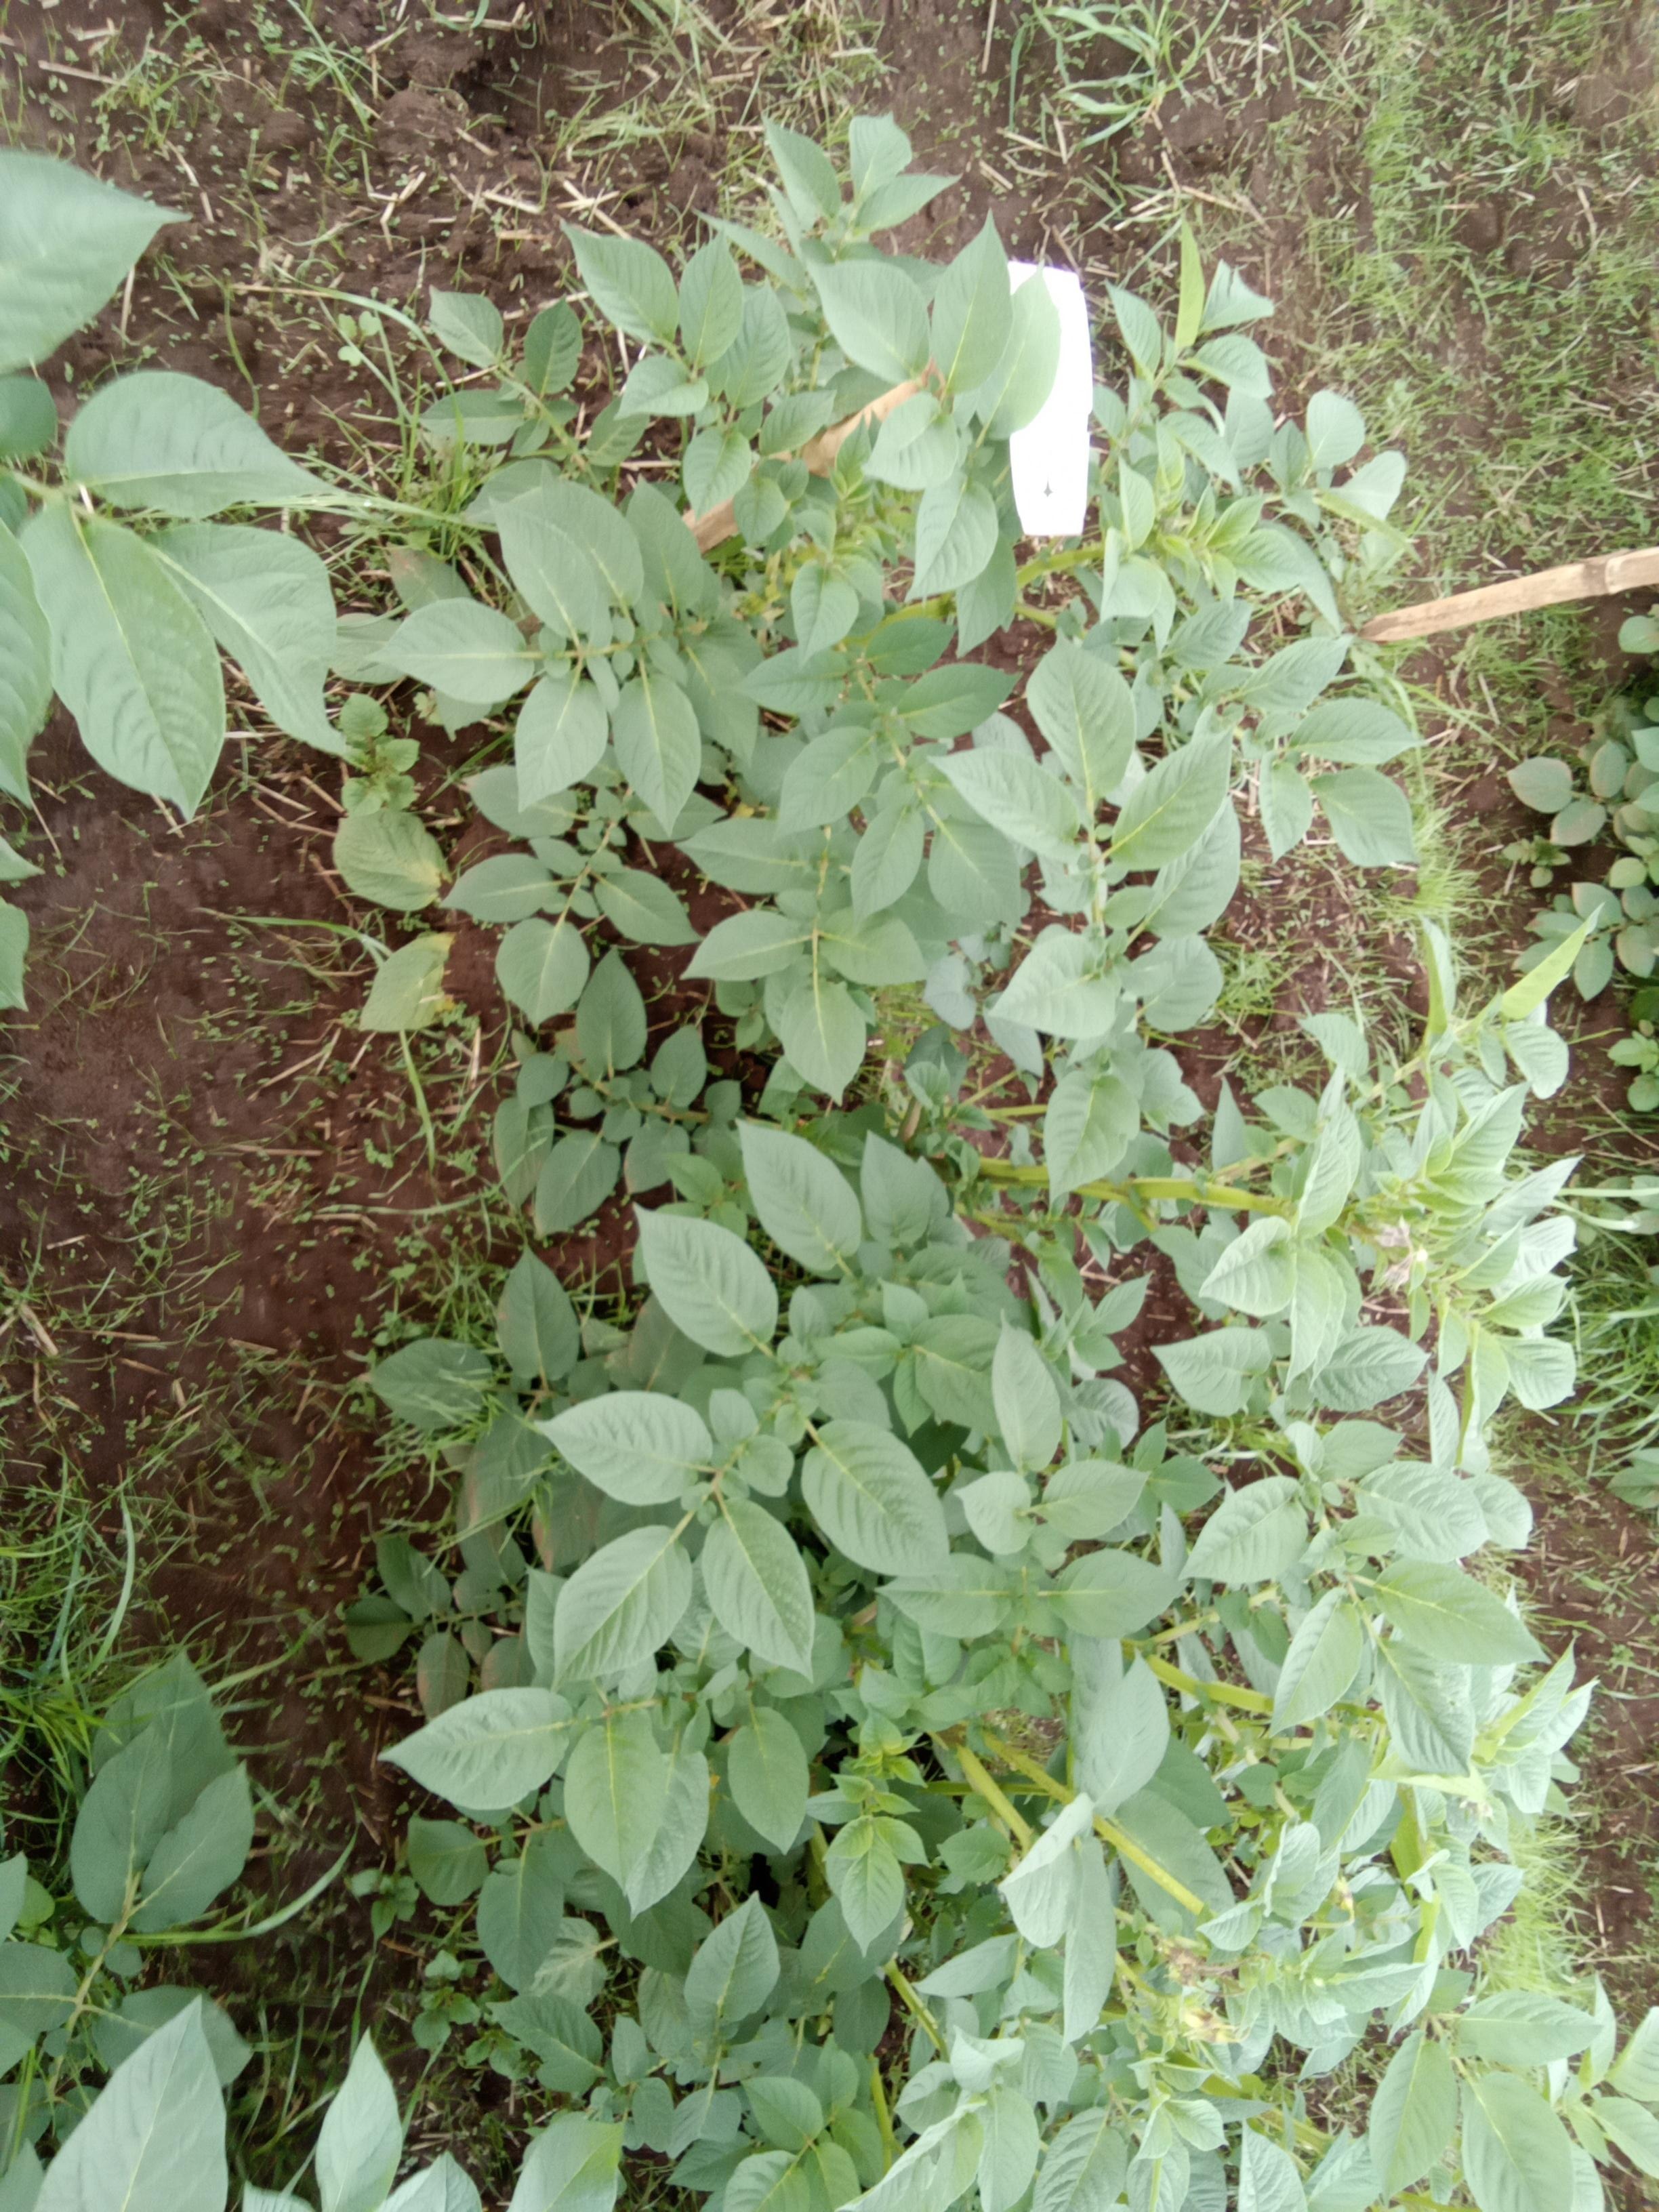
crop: potato
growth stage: vegetative
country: Kenya
